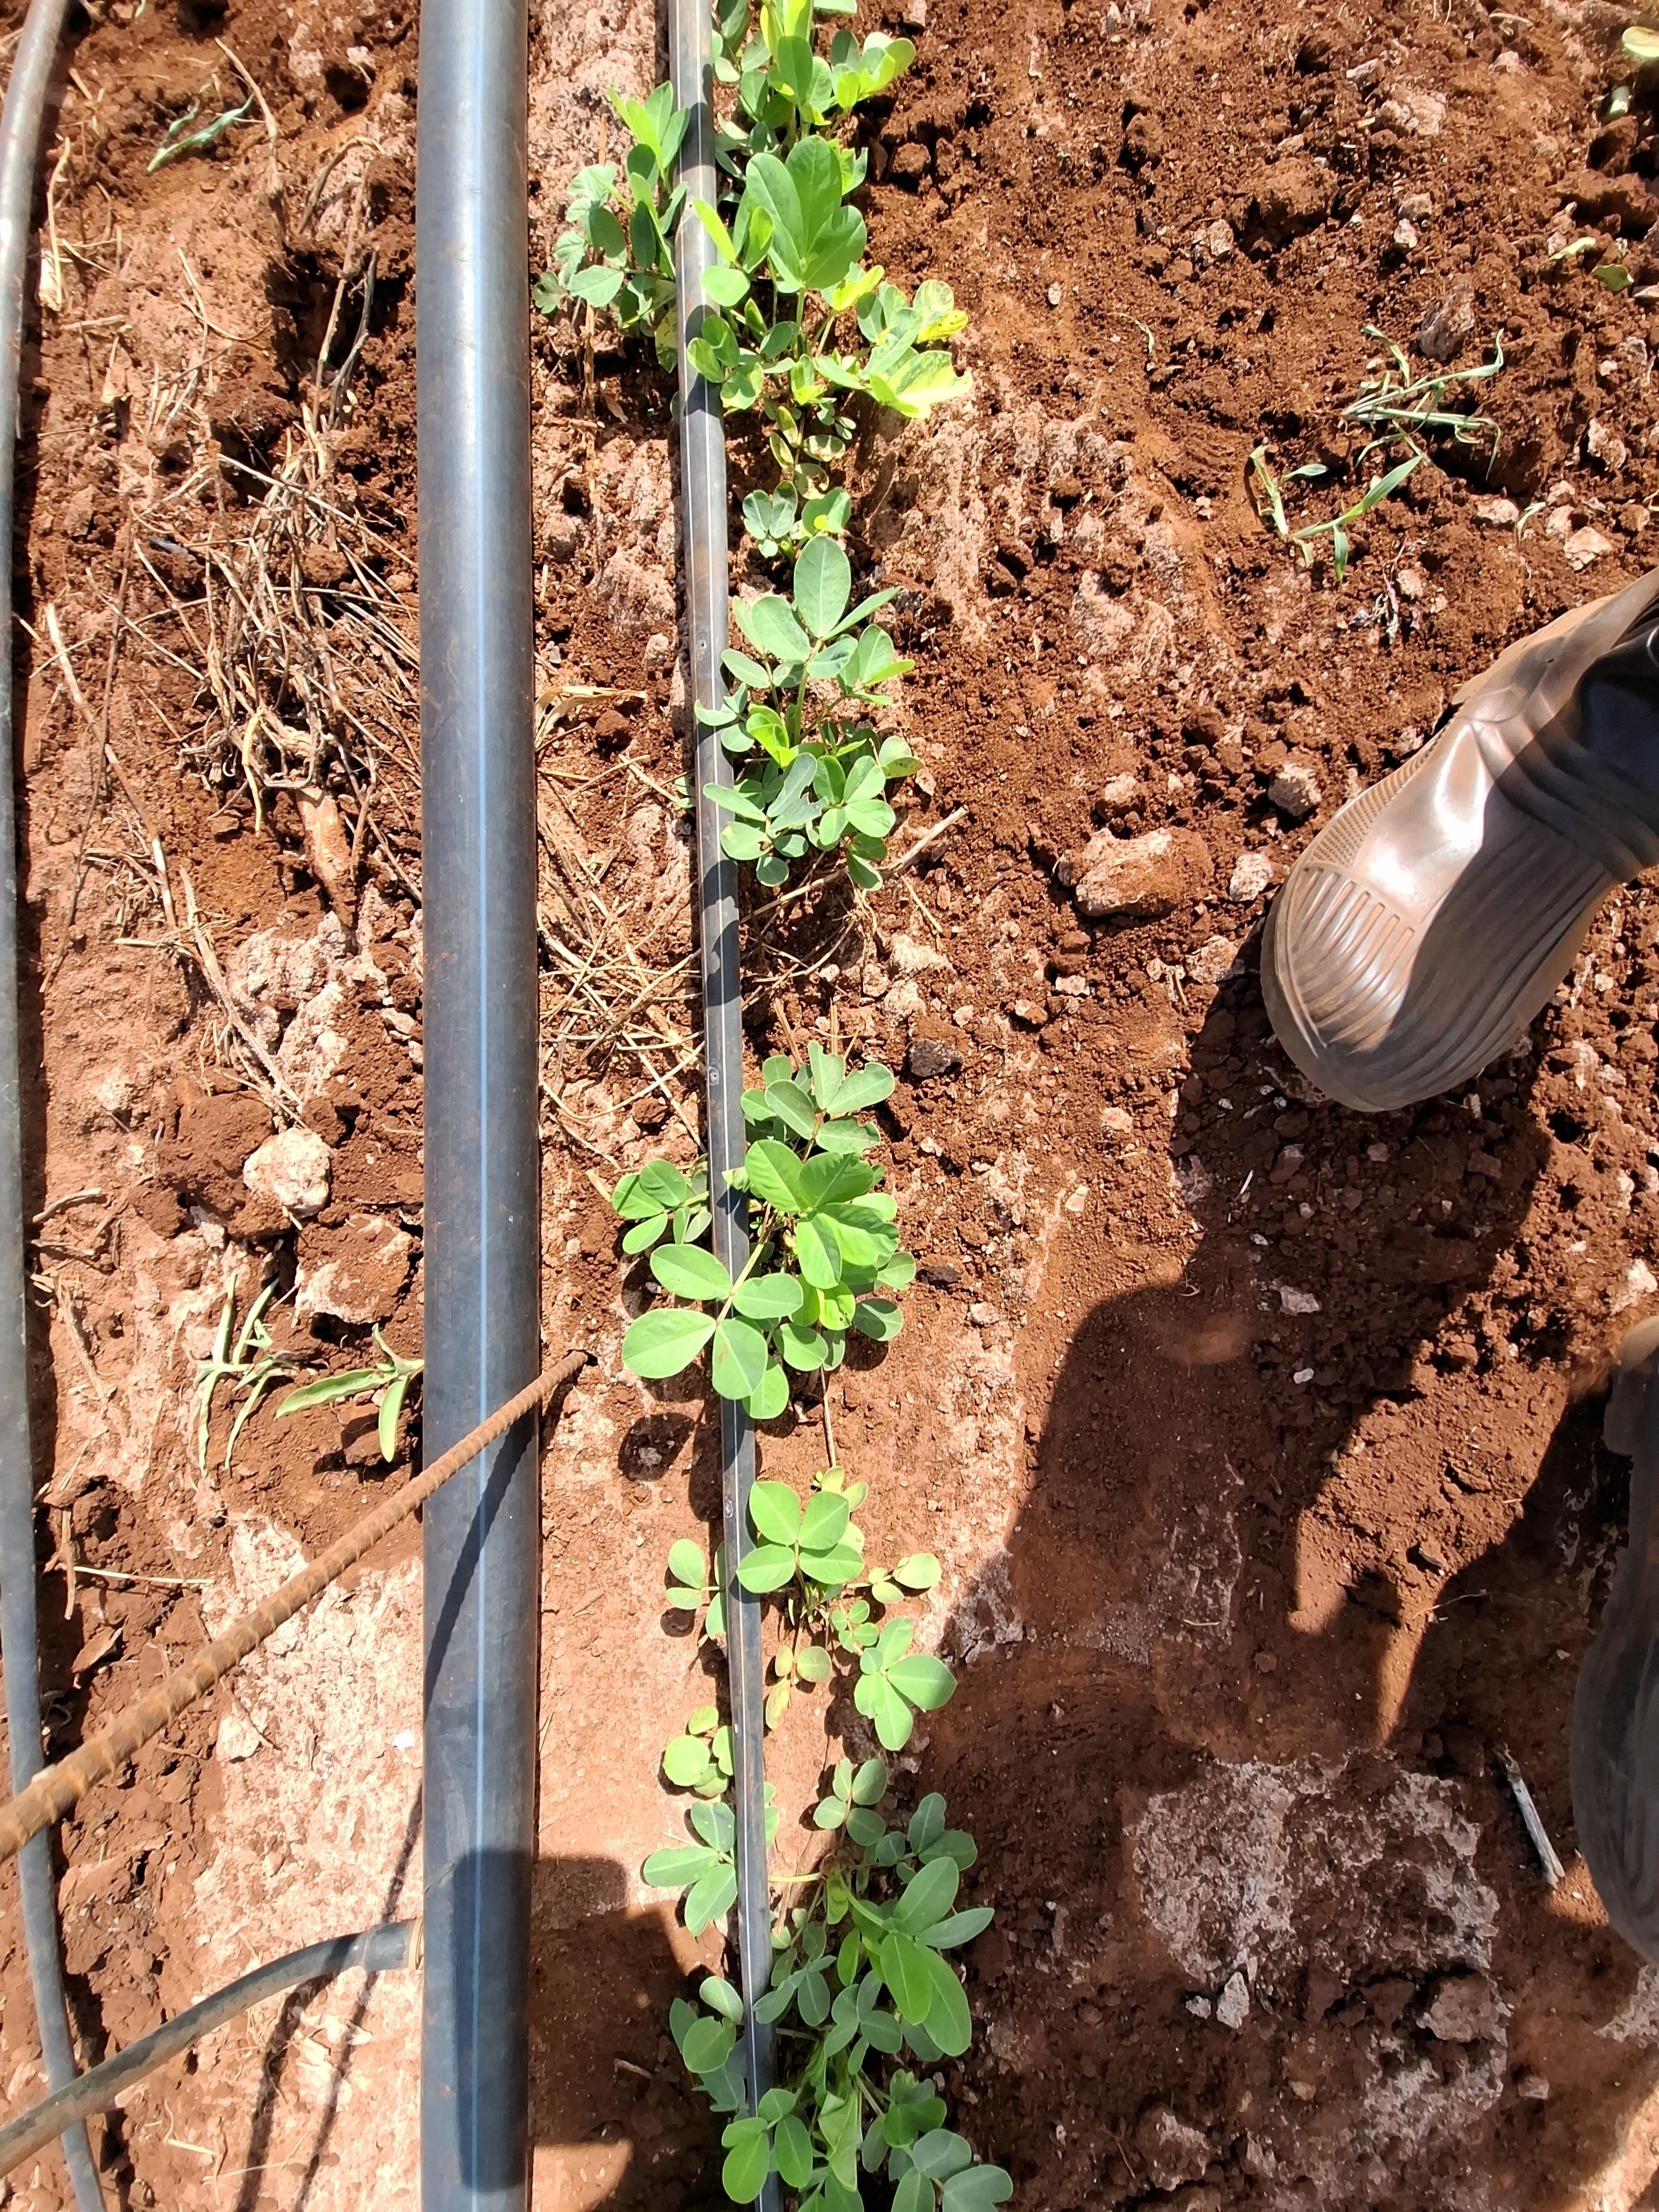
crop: groundnut
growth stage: vegetative
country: Kenya
